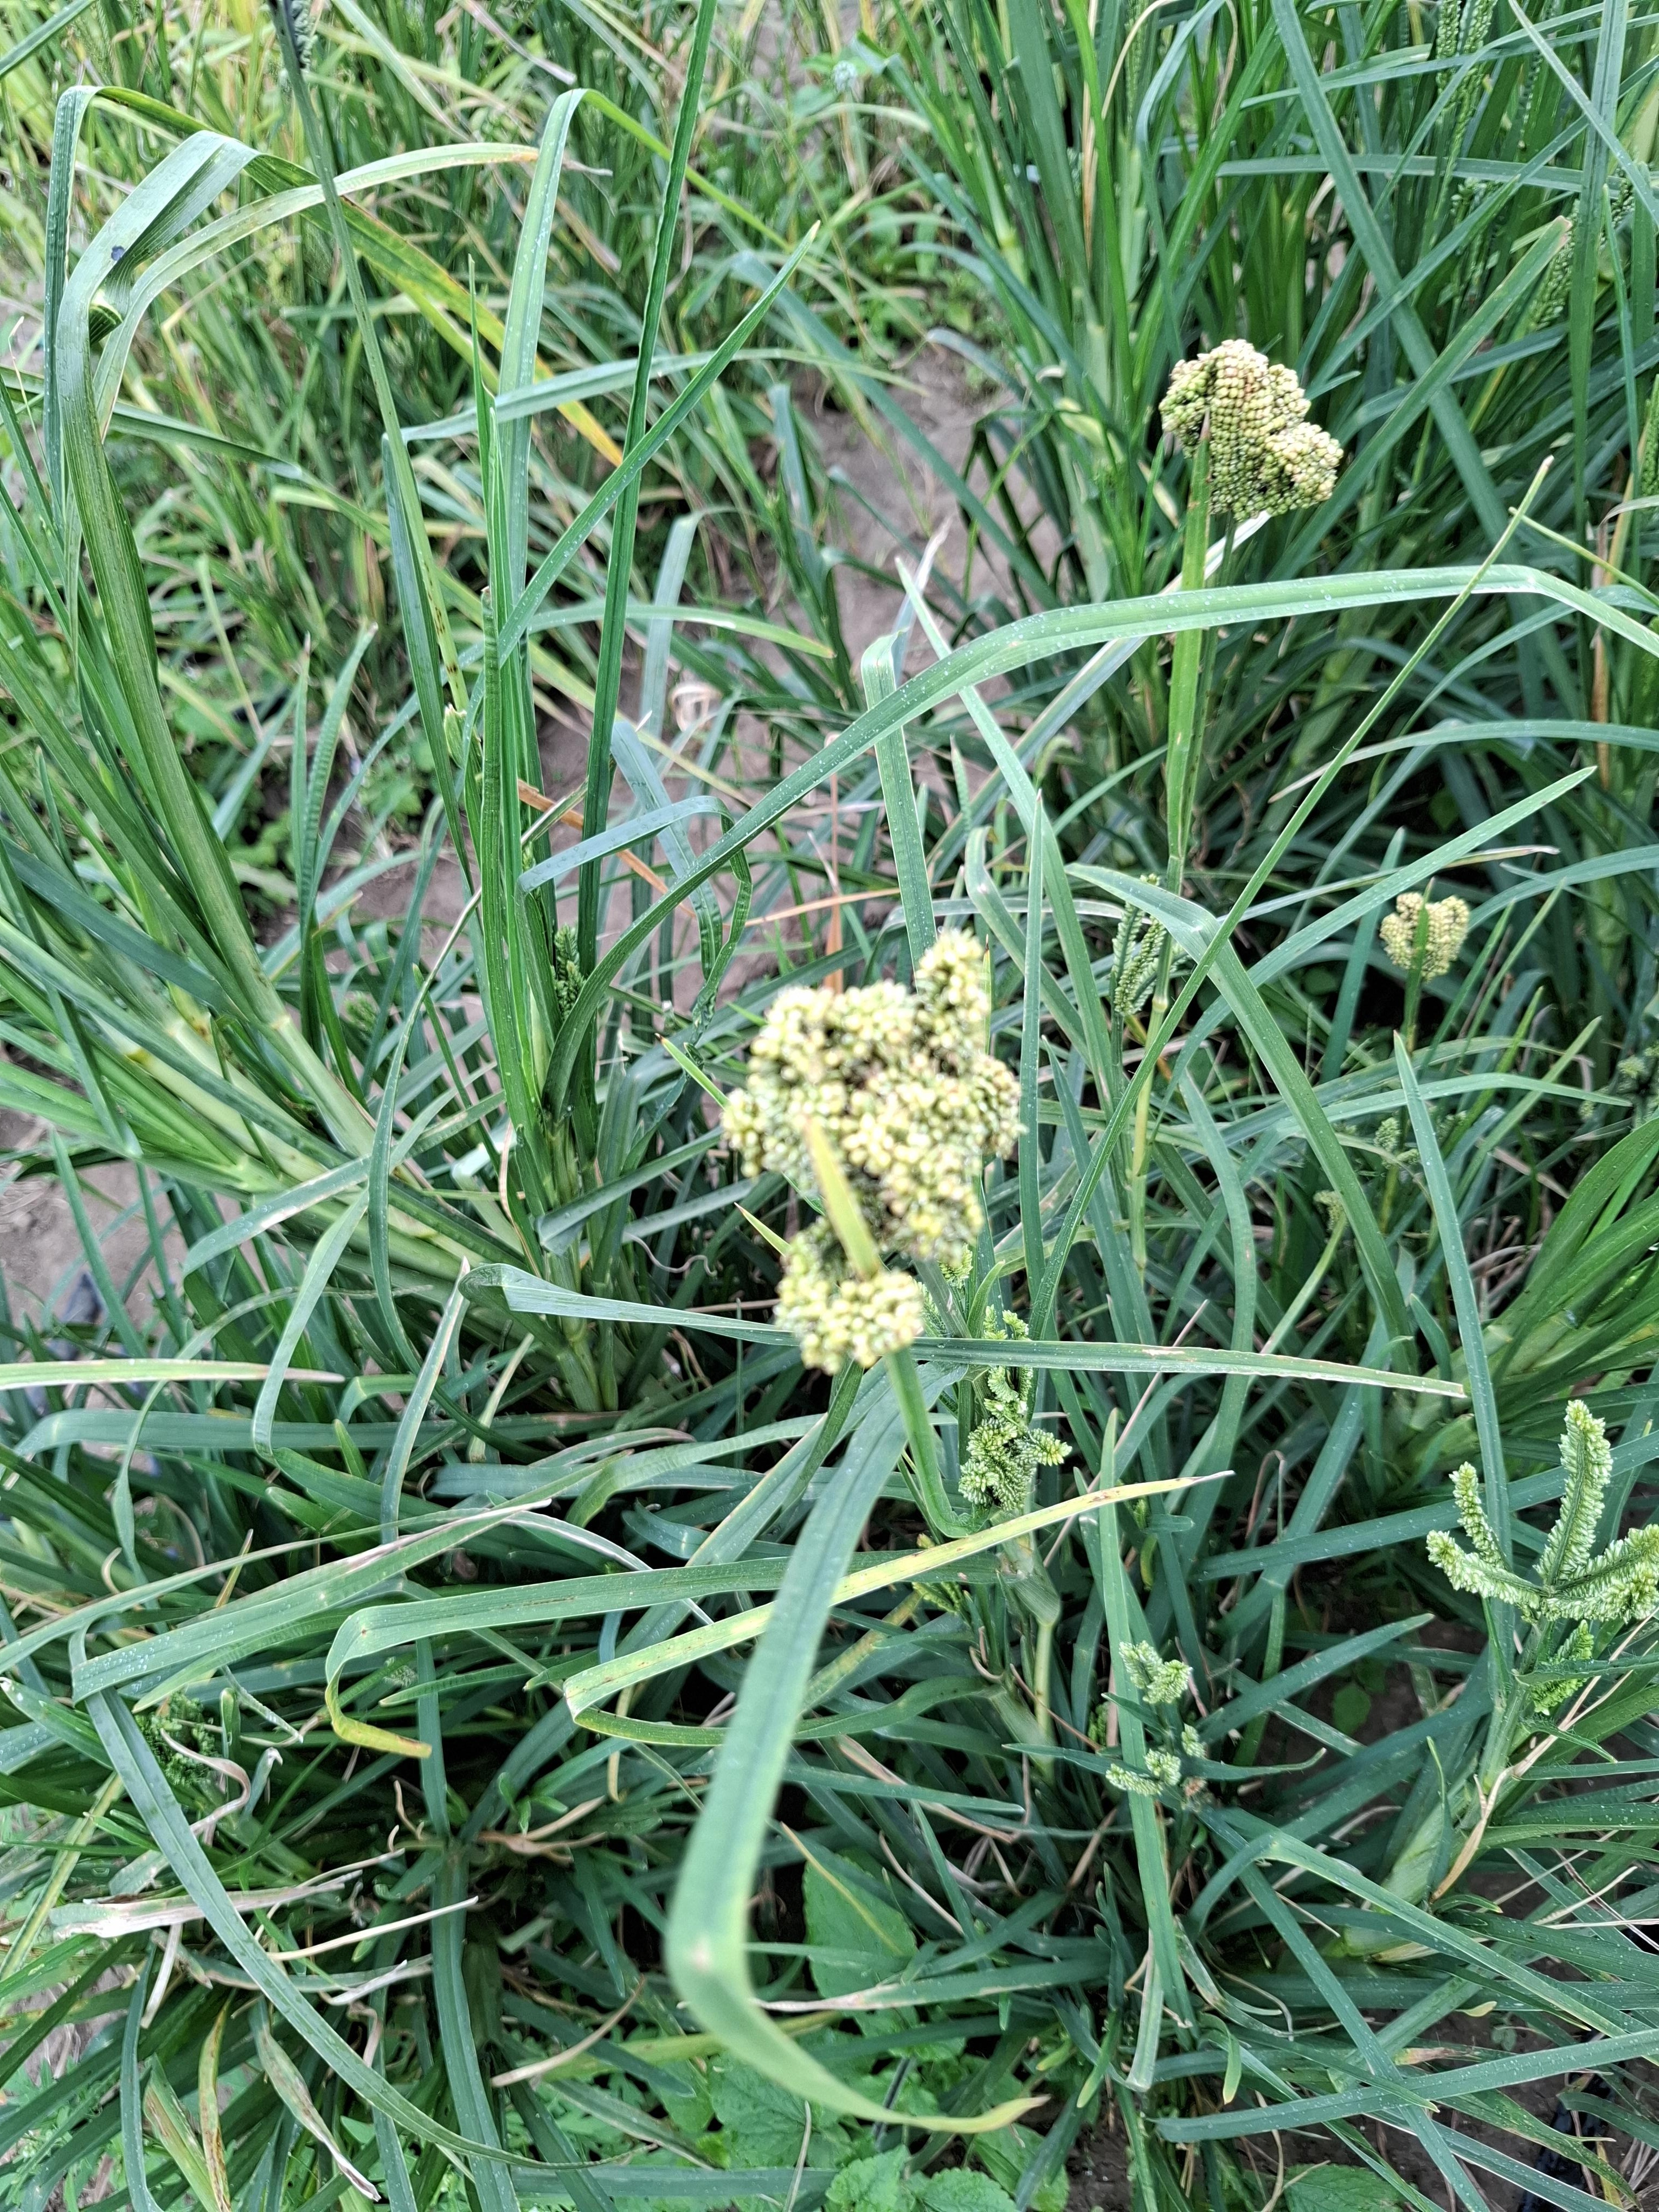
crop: sorghum
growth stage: harvest maturity
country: Tanzania
